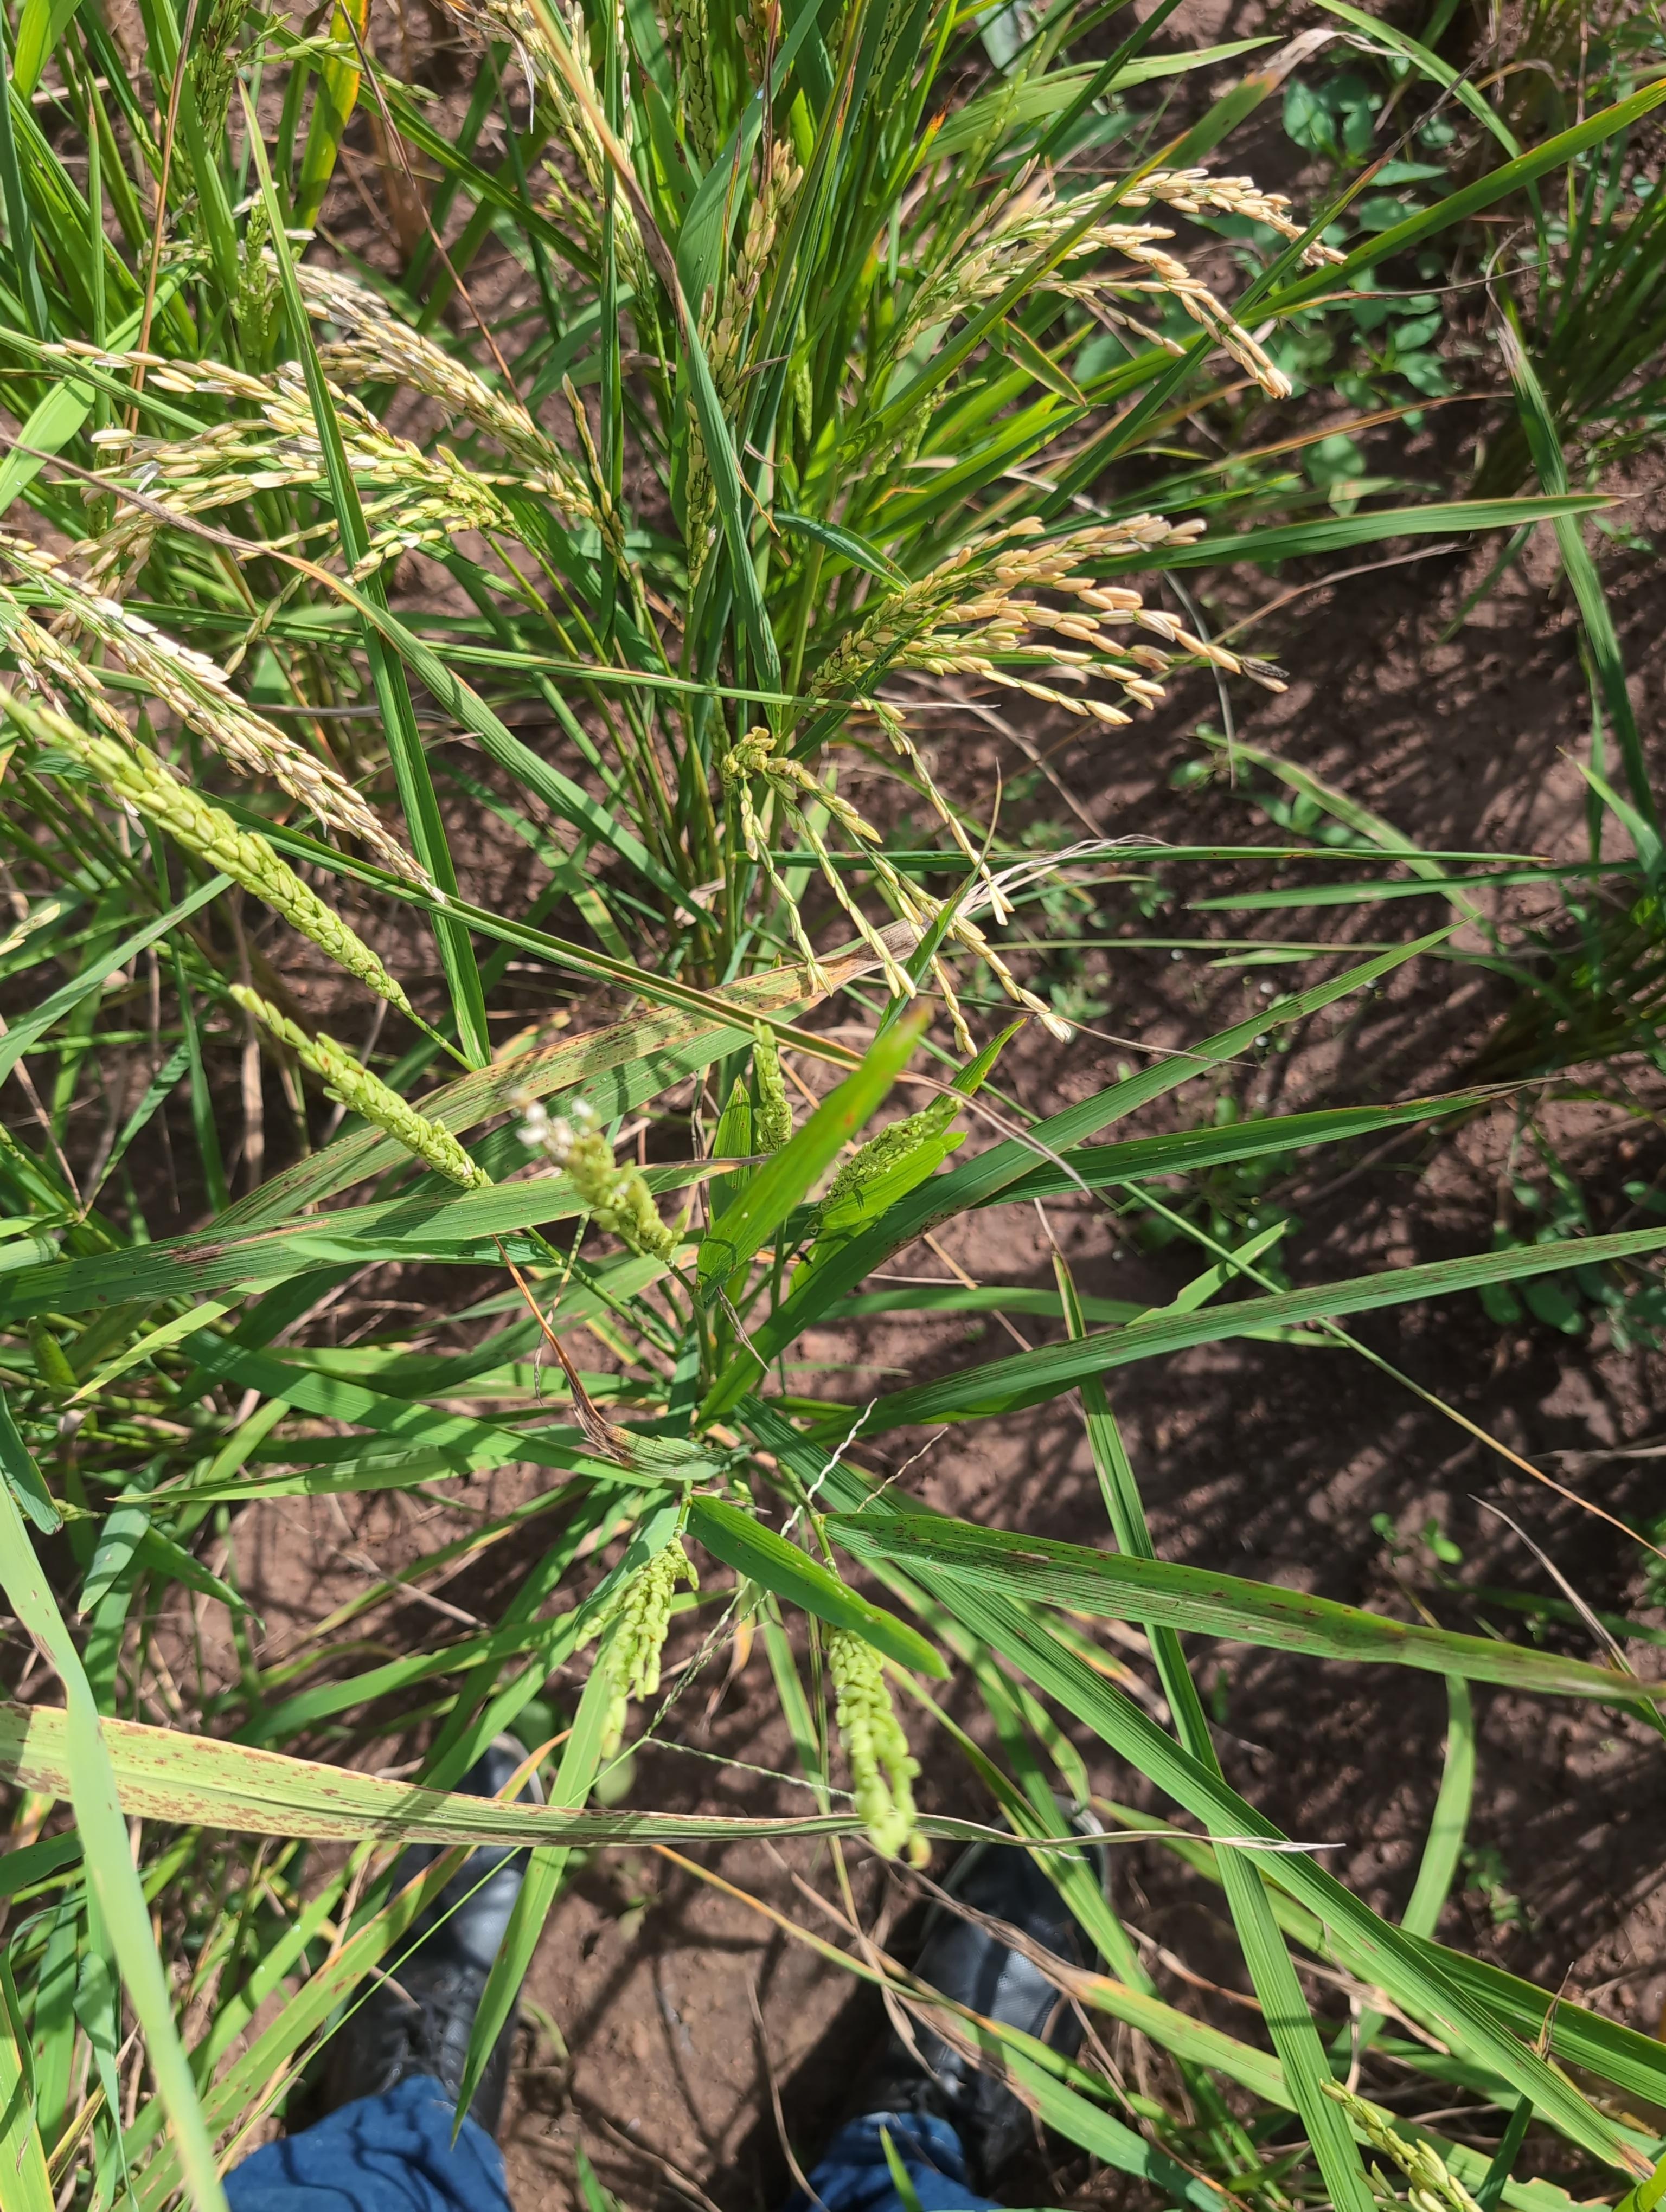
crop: rice
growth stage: ripening
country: Côte d'Ivoire
